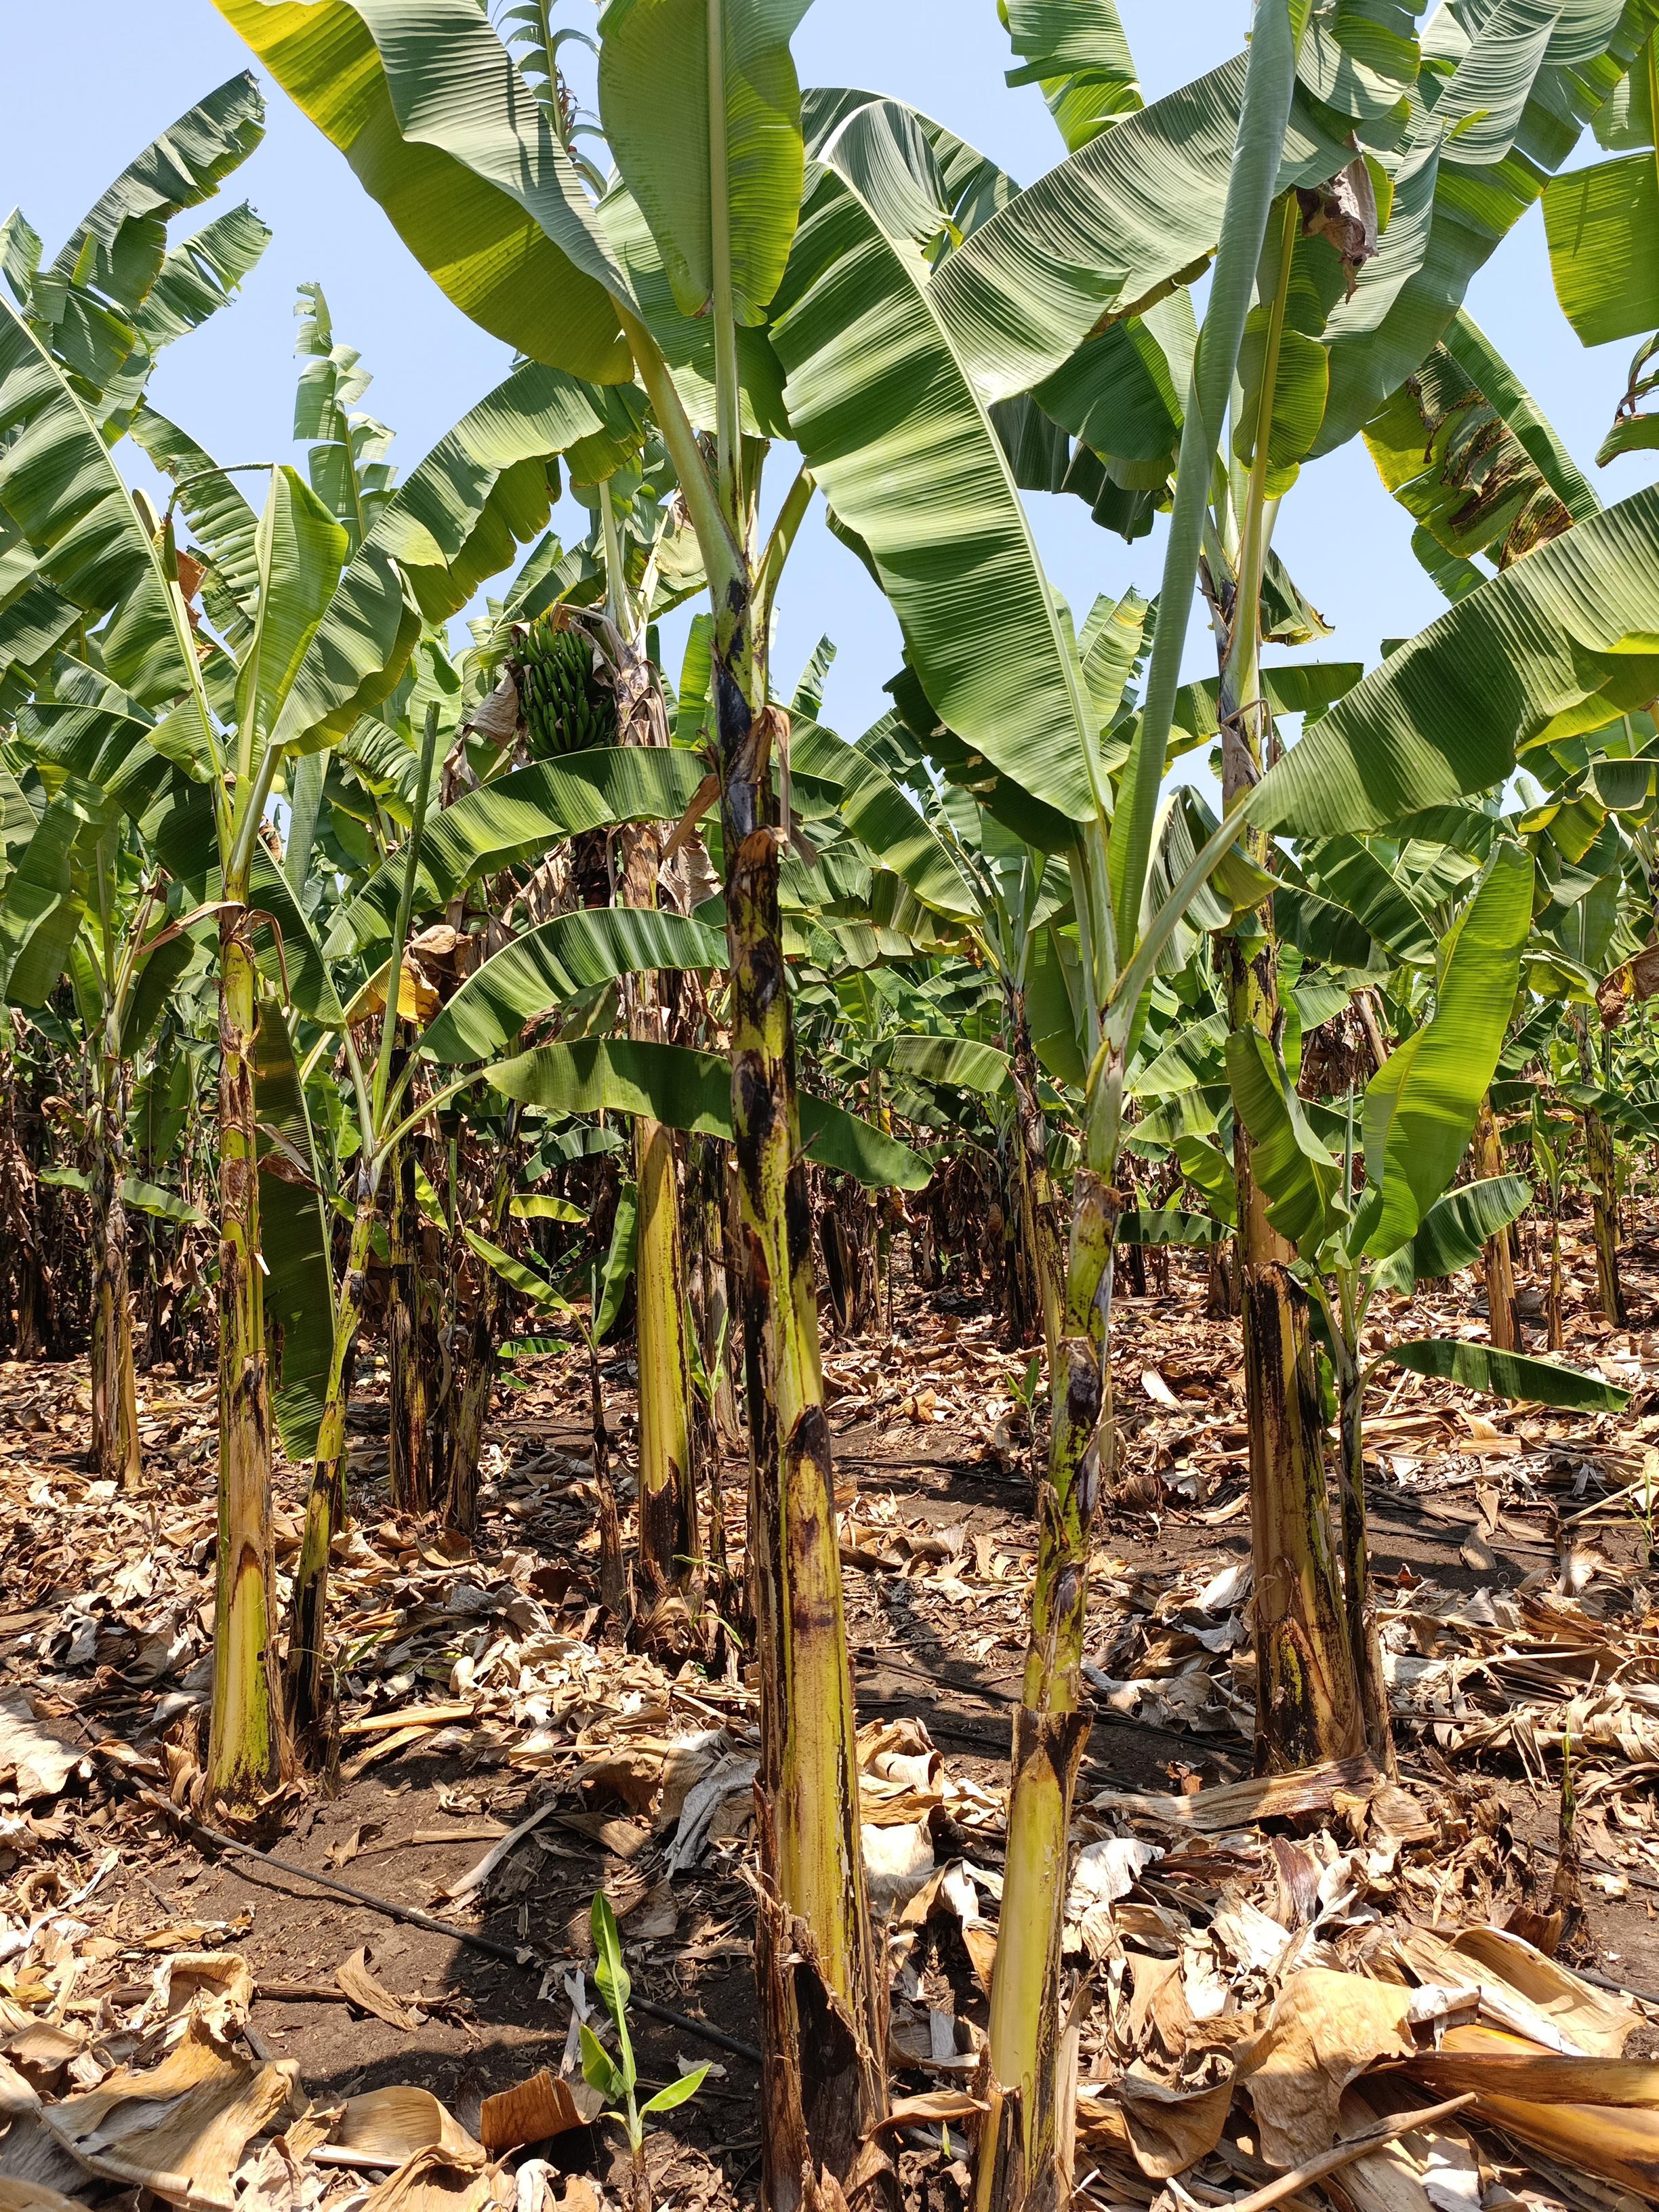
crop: banana
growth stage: vegetative
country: Tanzania
